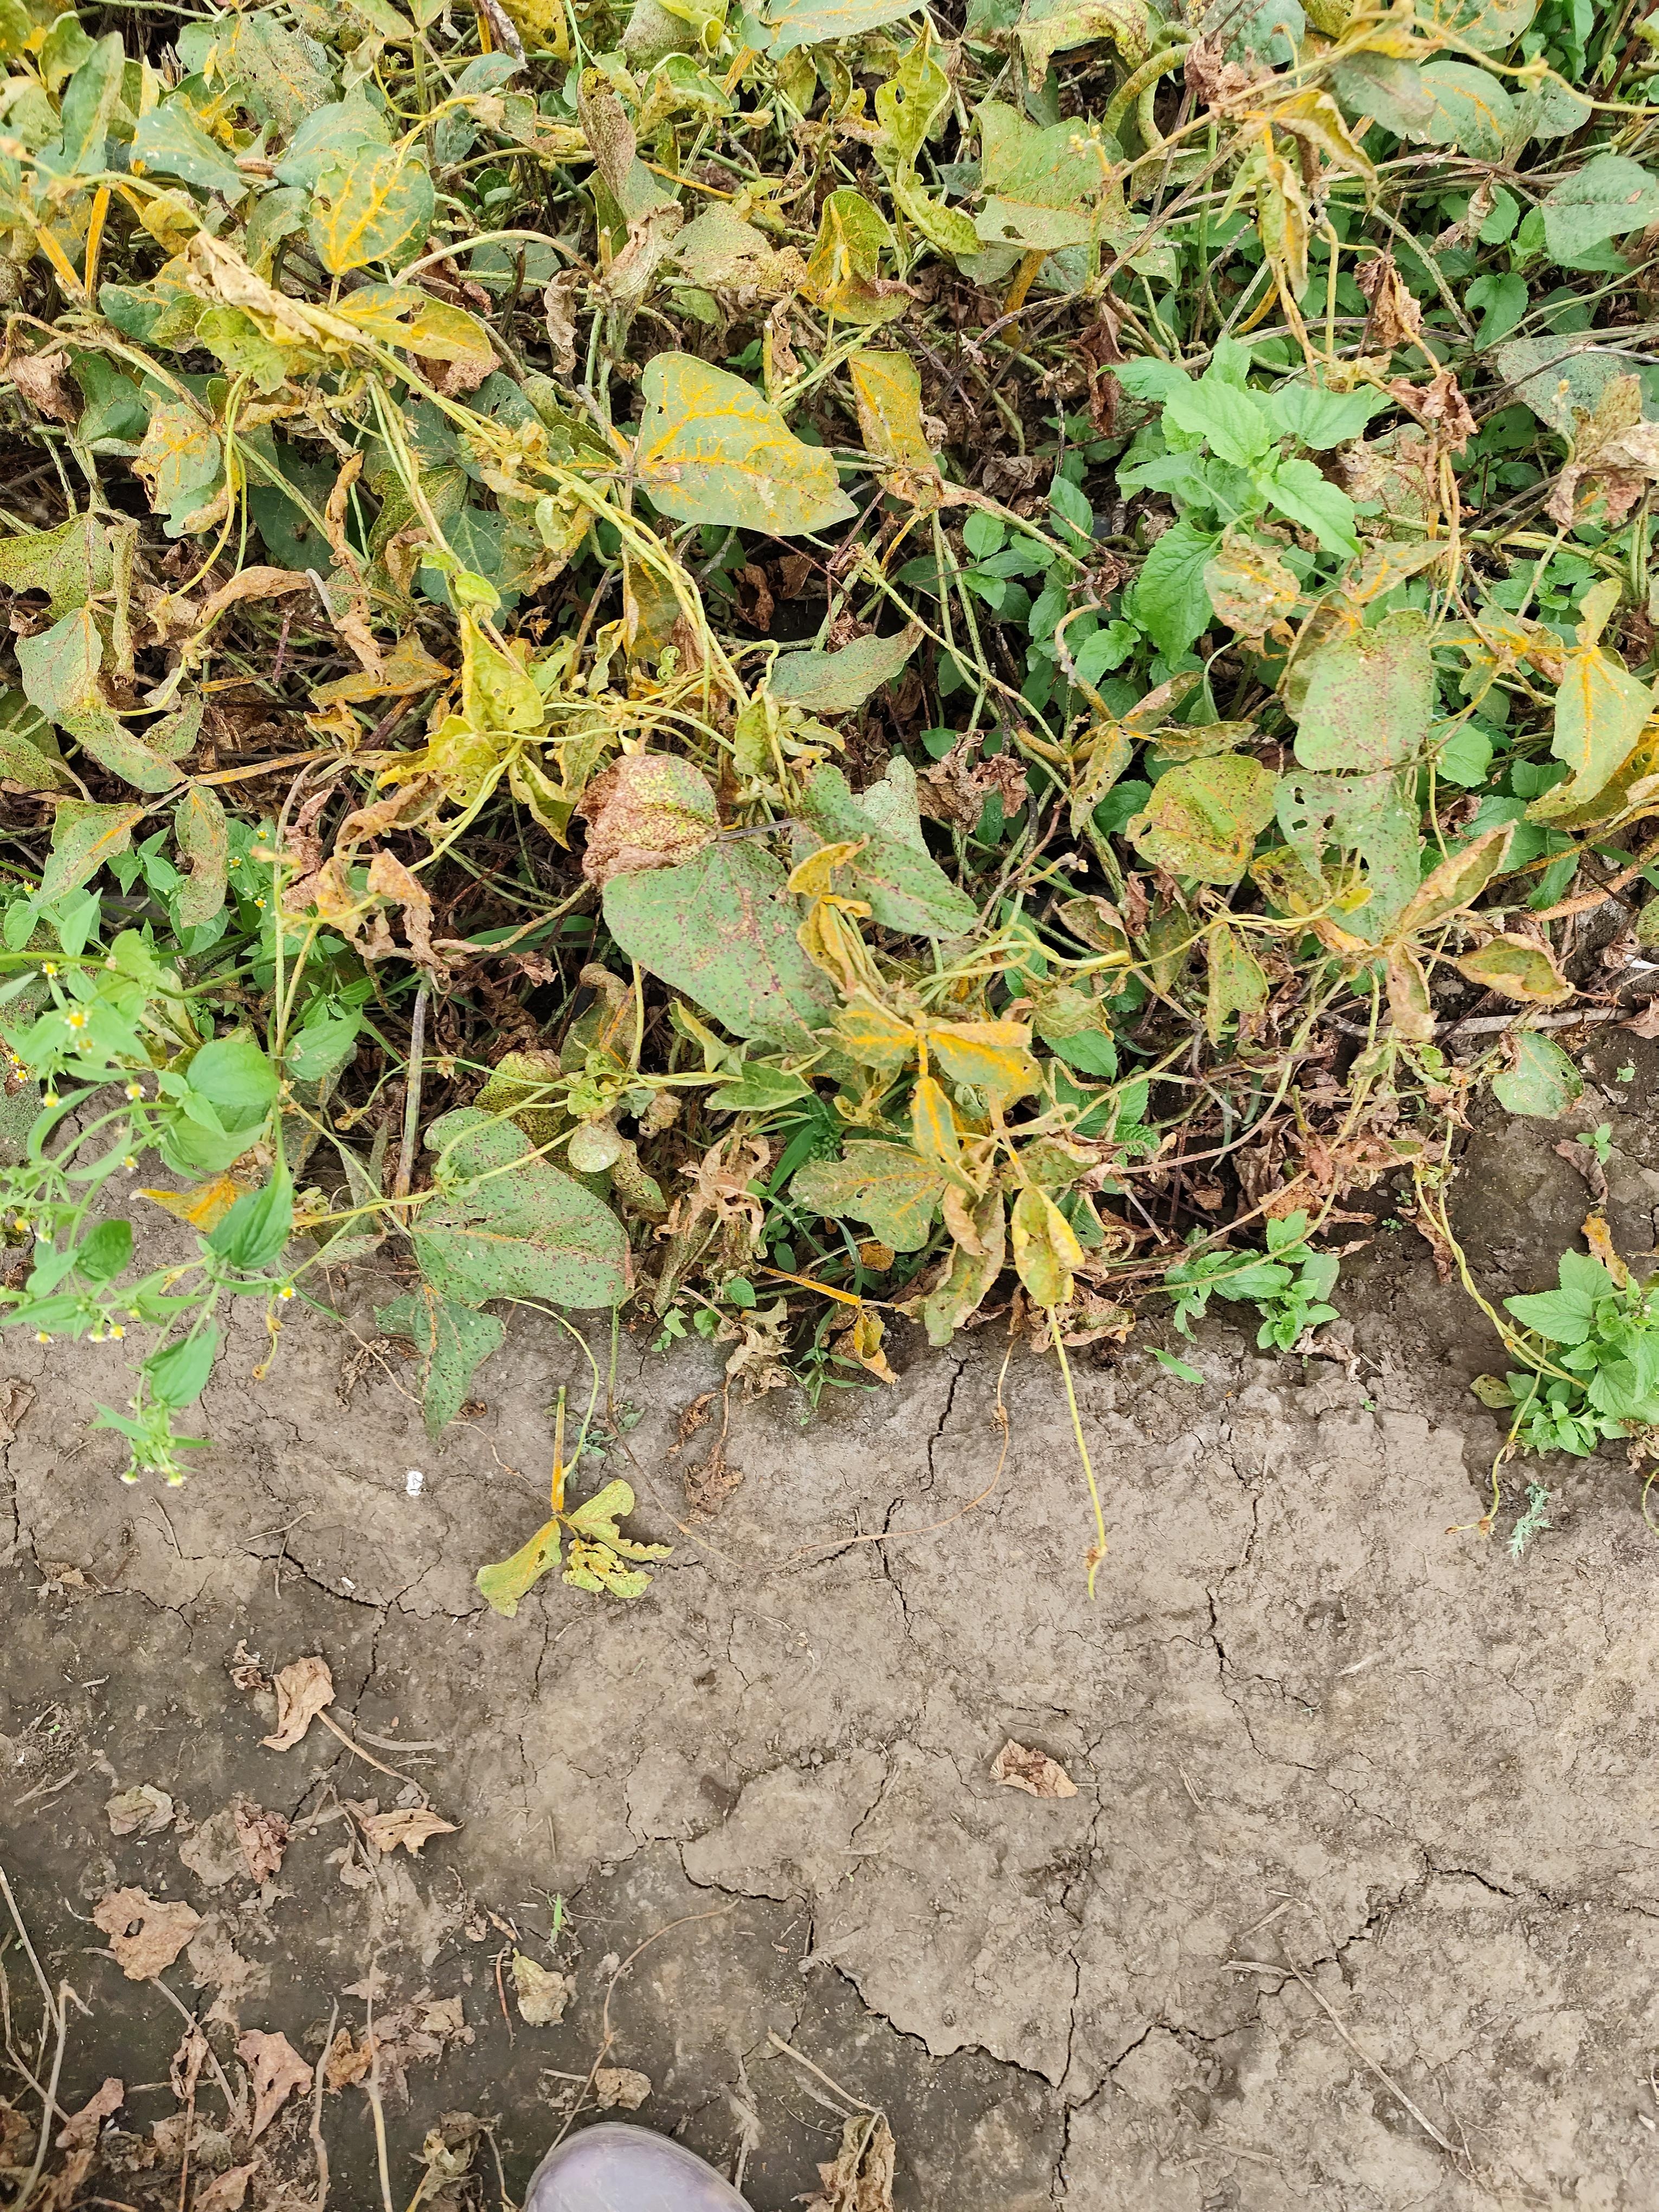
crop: cowpea
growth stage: development pod
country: Tanzania
